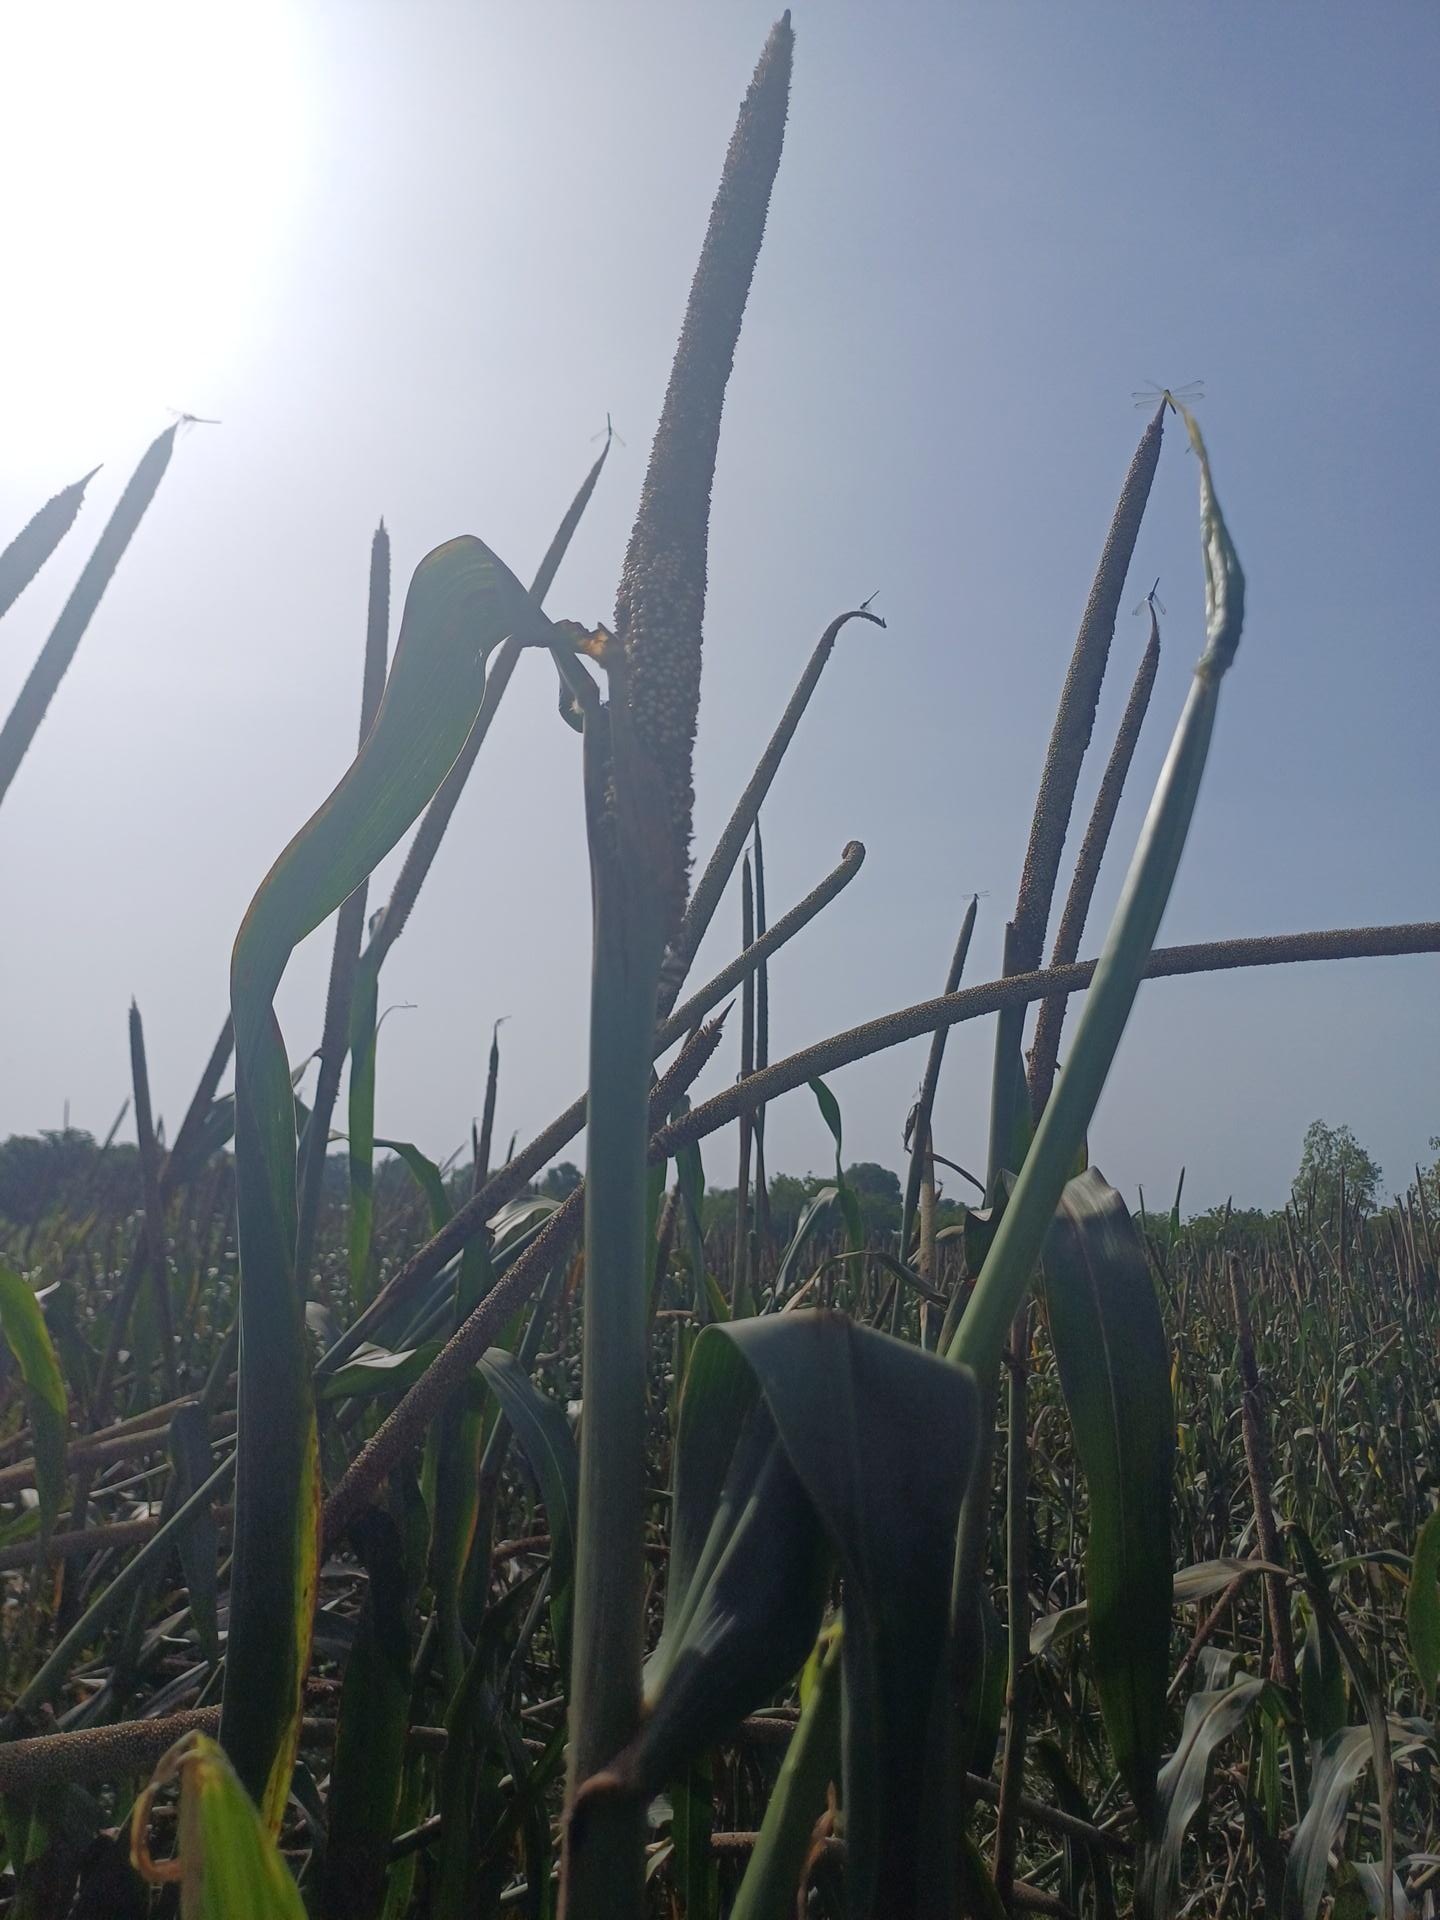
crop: pearl millet
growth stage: filling grain
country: Senegal
